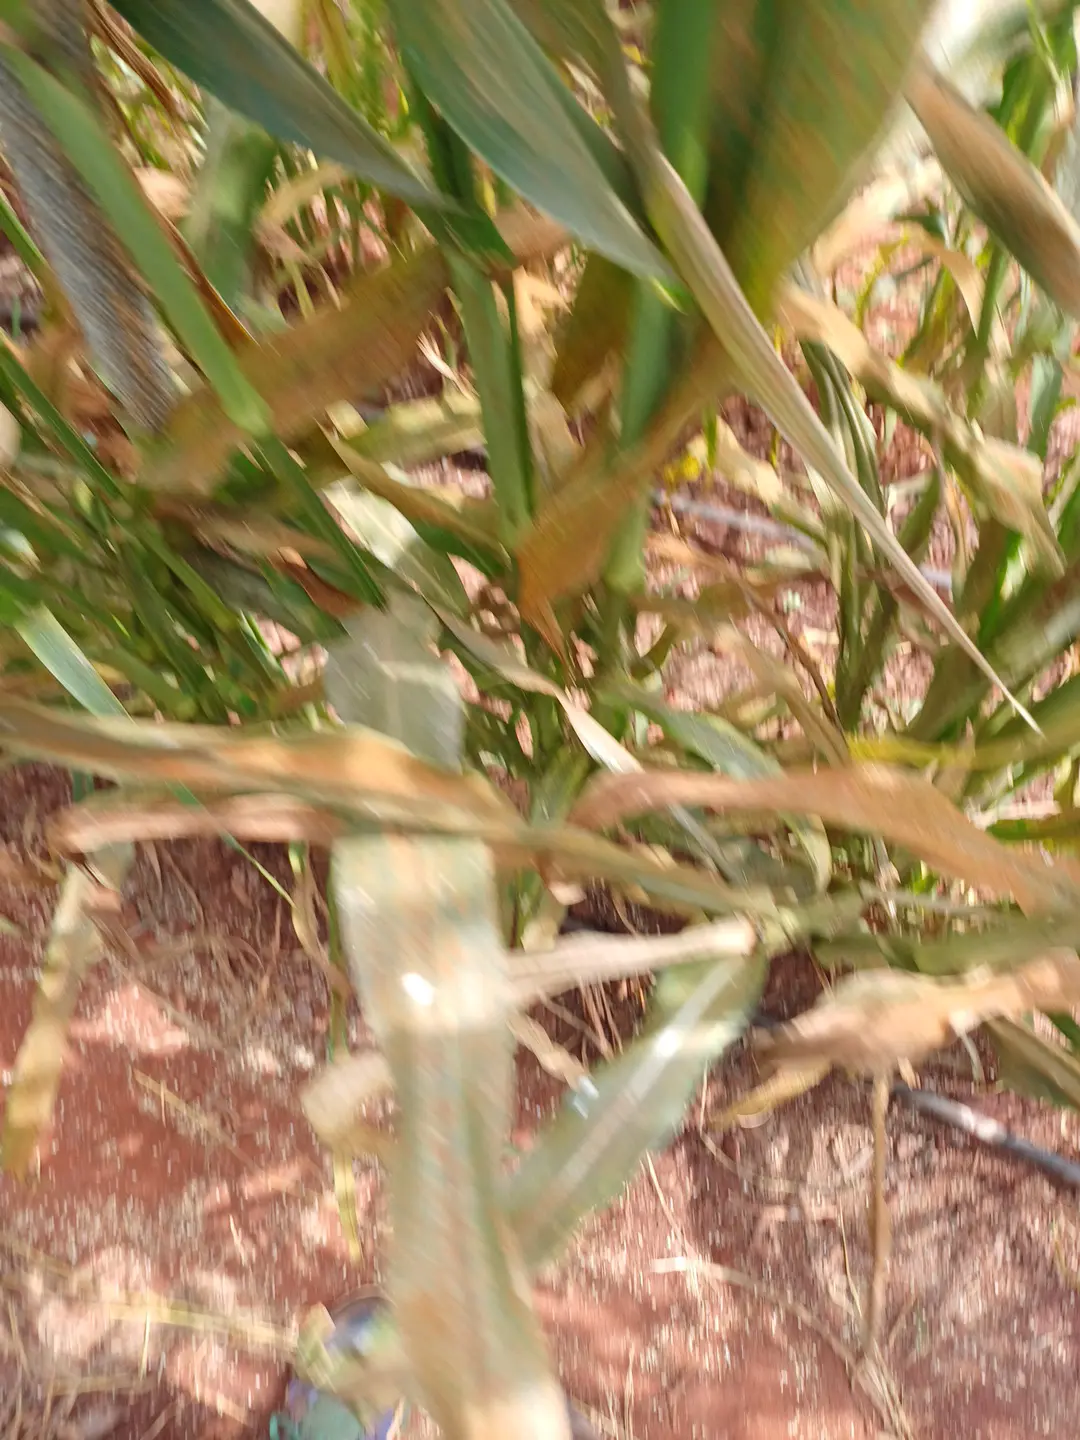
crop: pearl millet
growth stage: filling grain
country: Kenya
